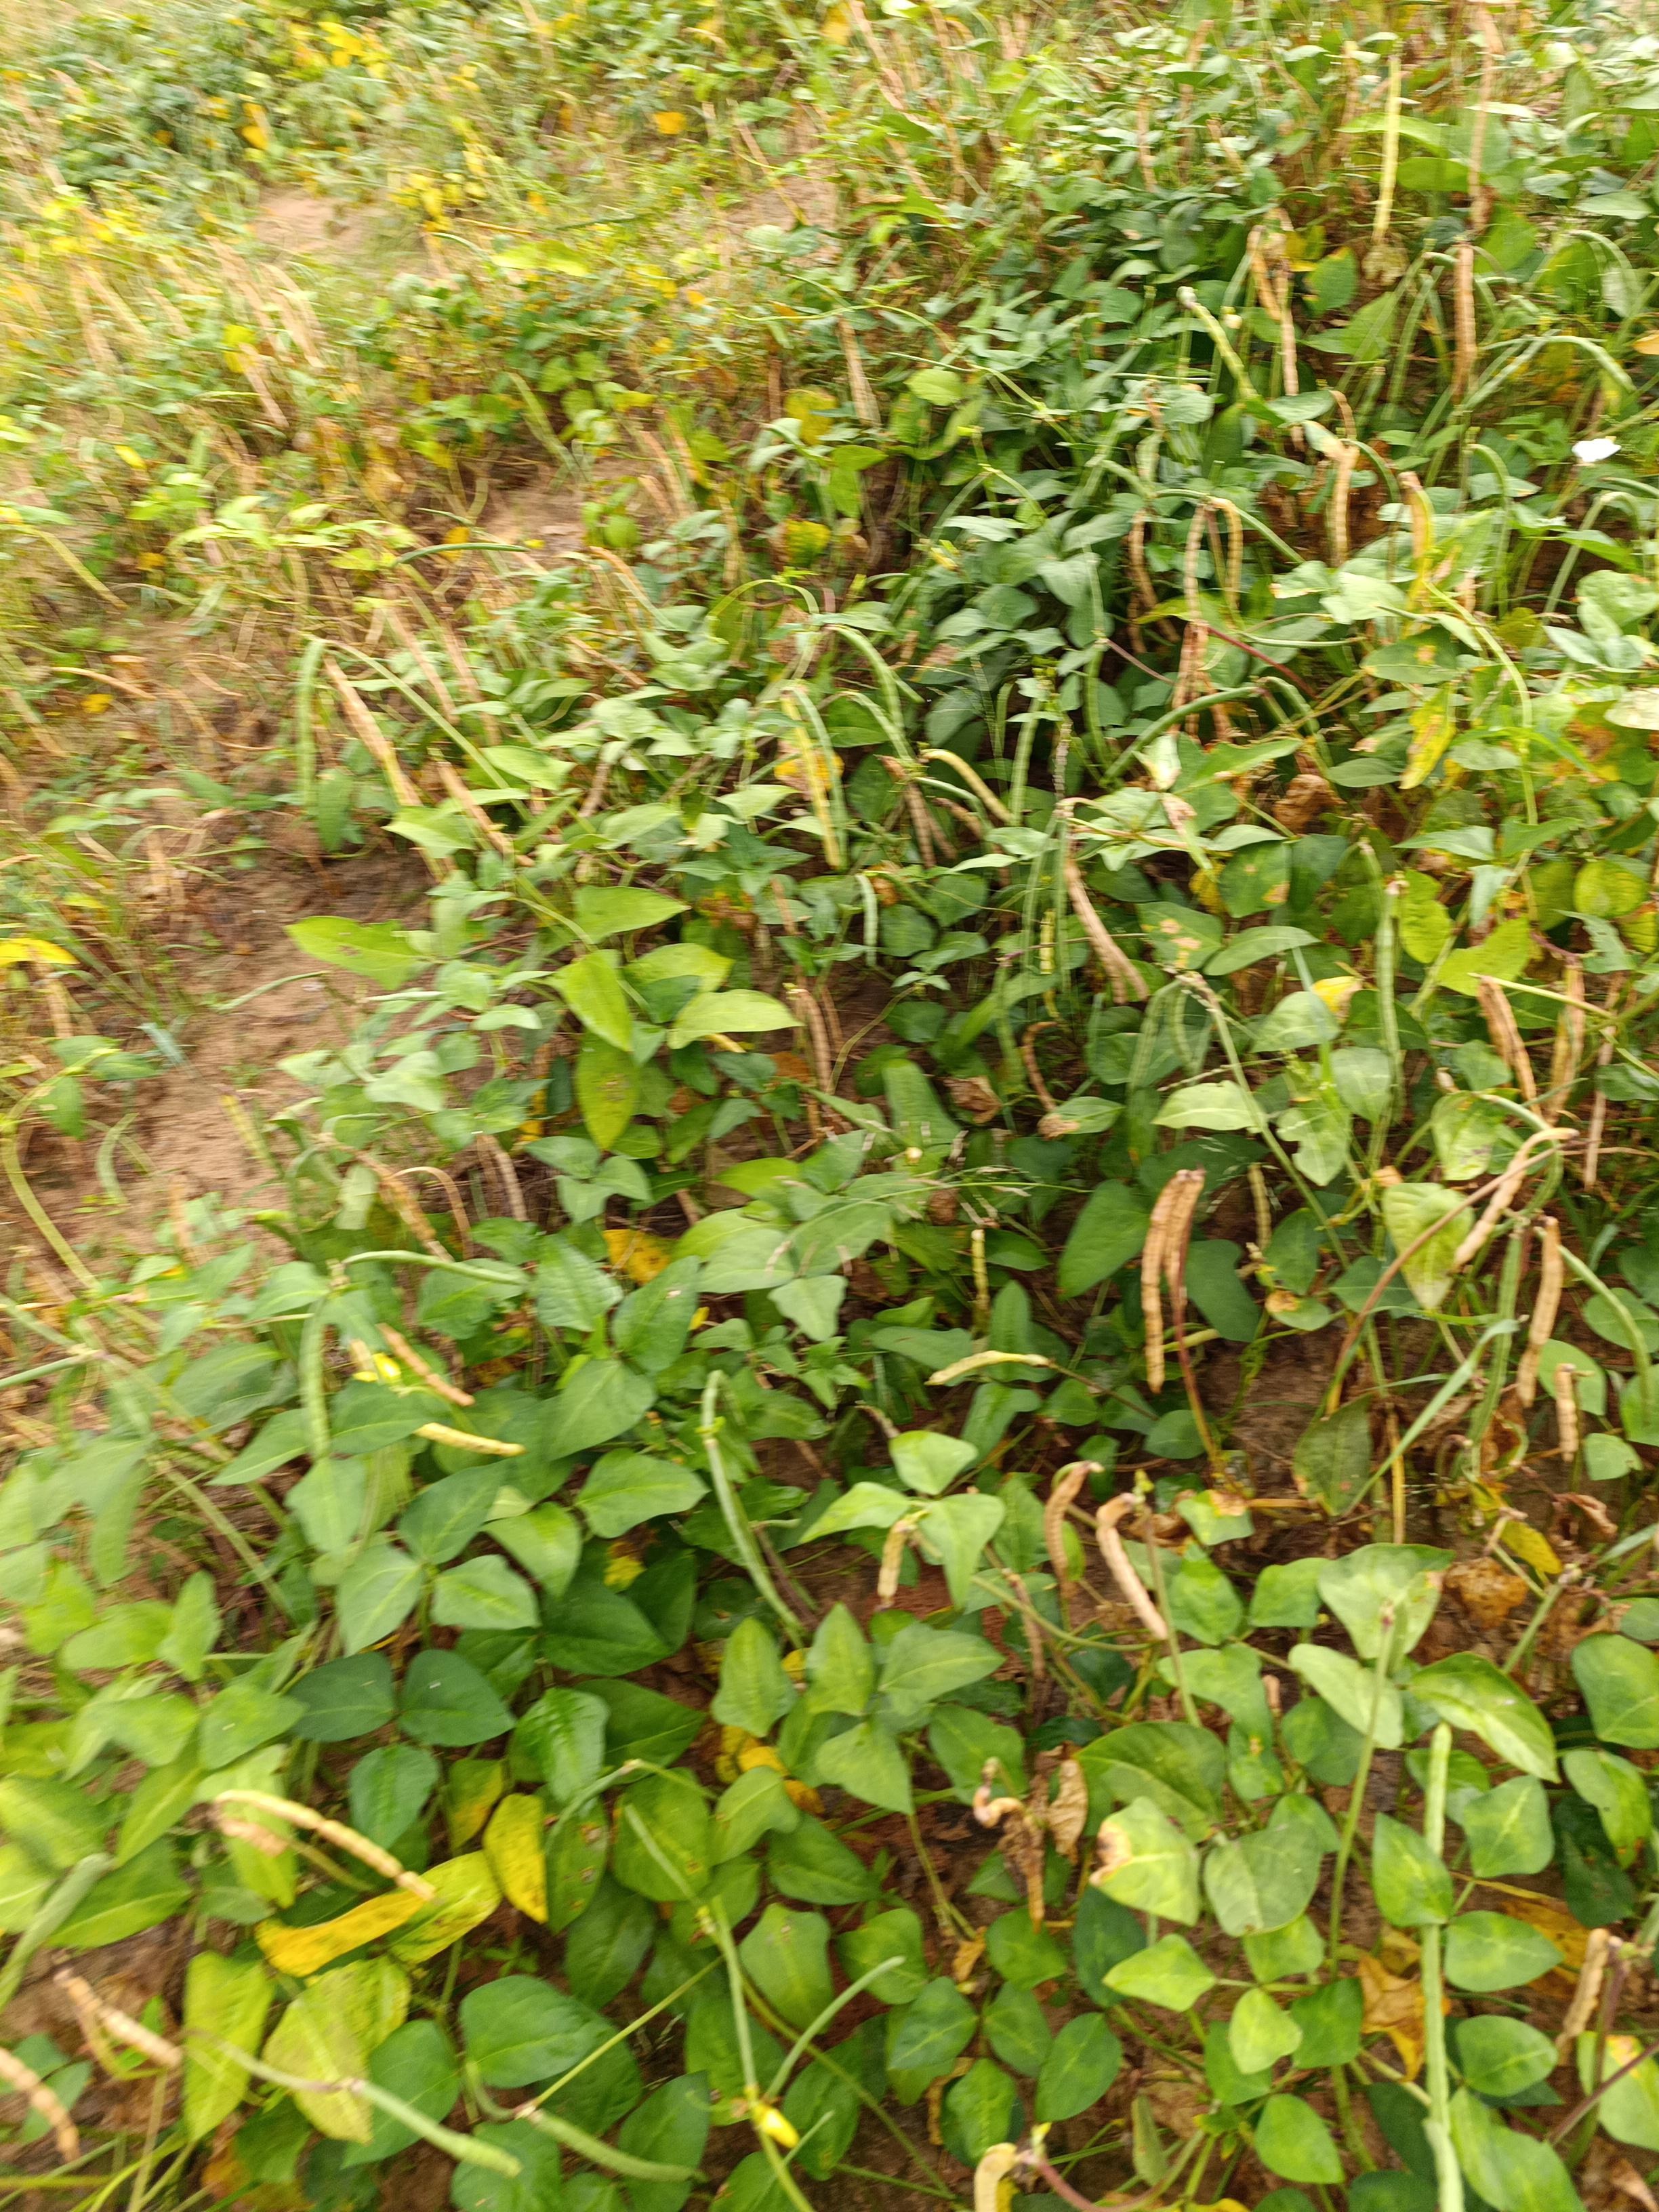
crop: cowpea
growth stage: maturity
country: Nigeria
